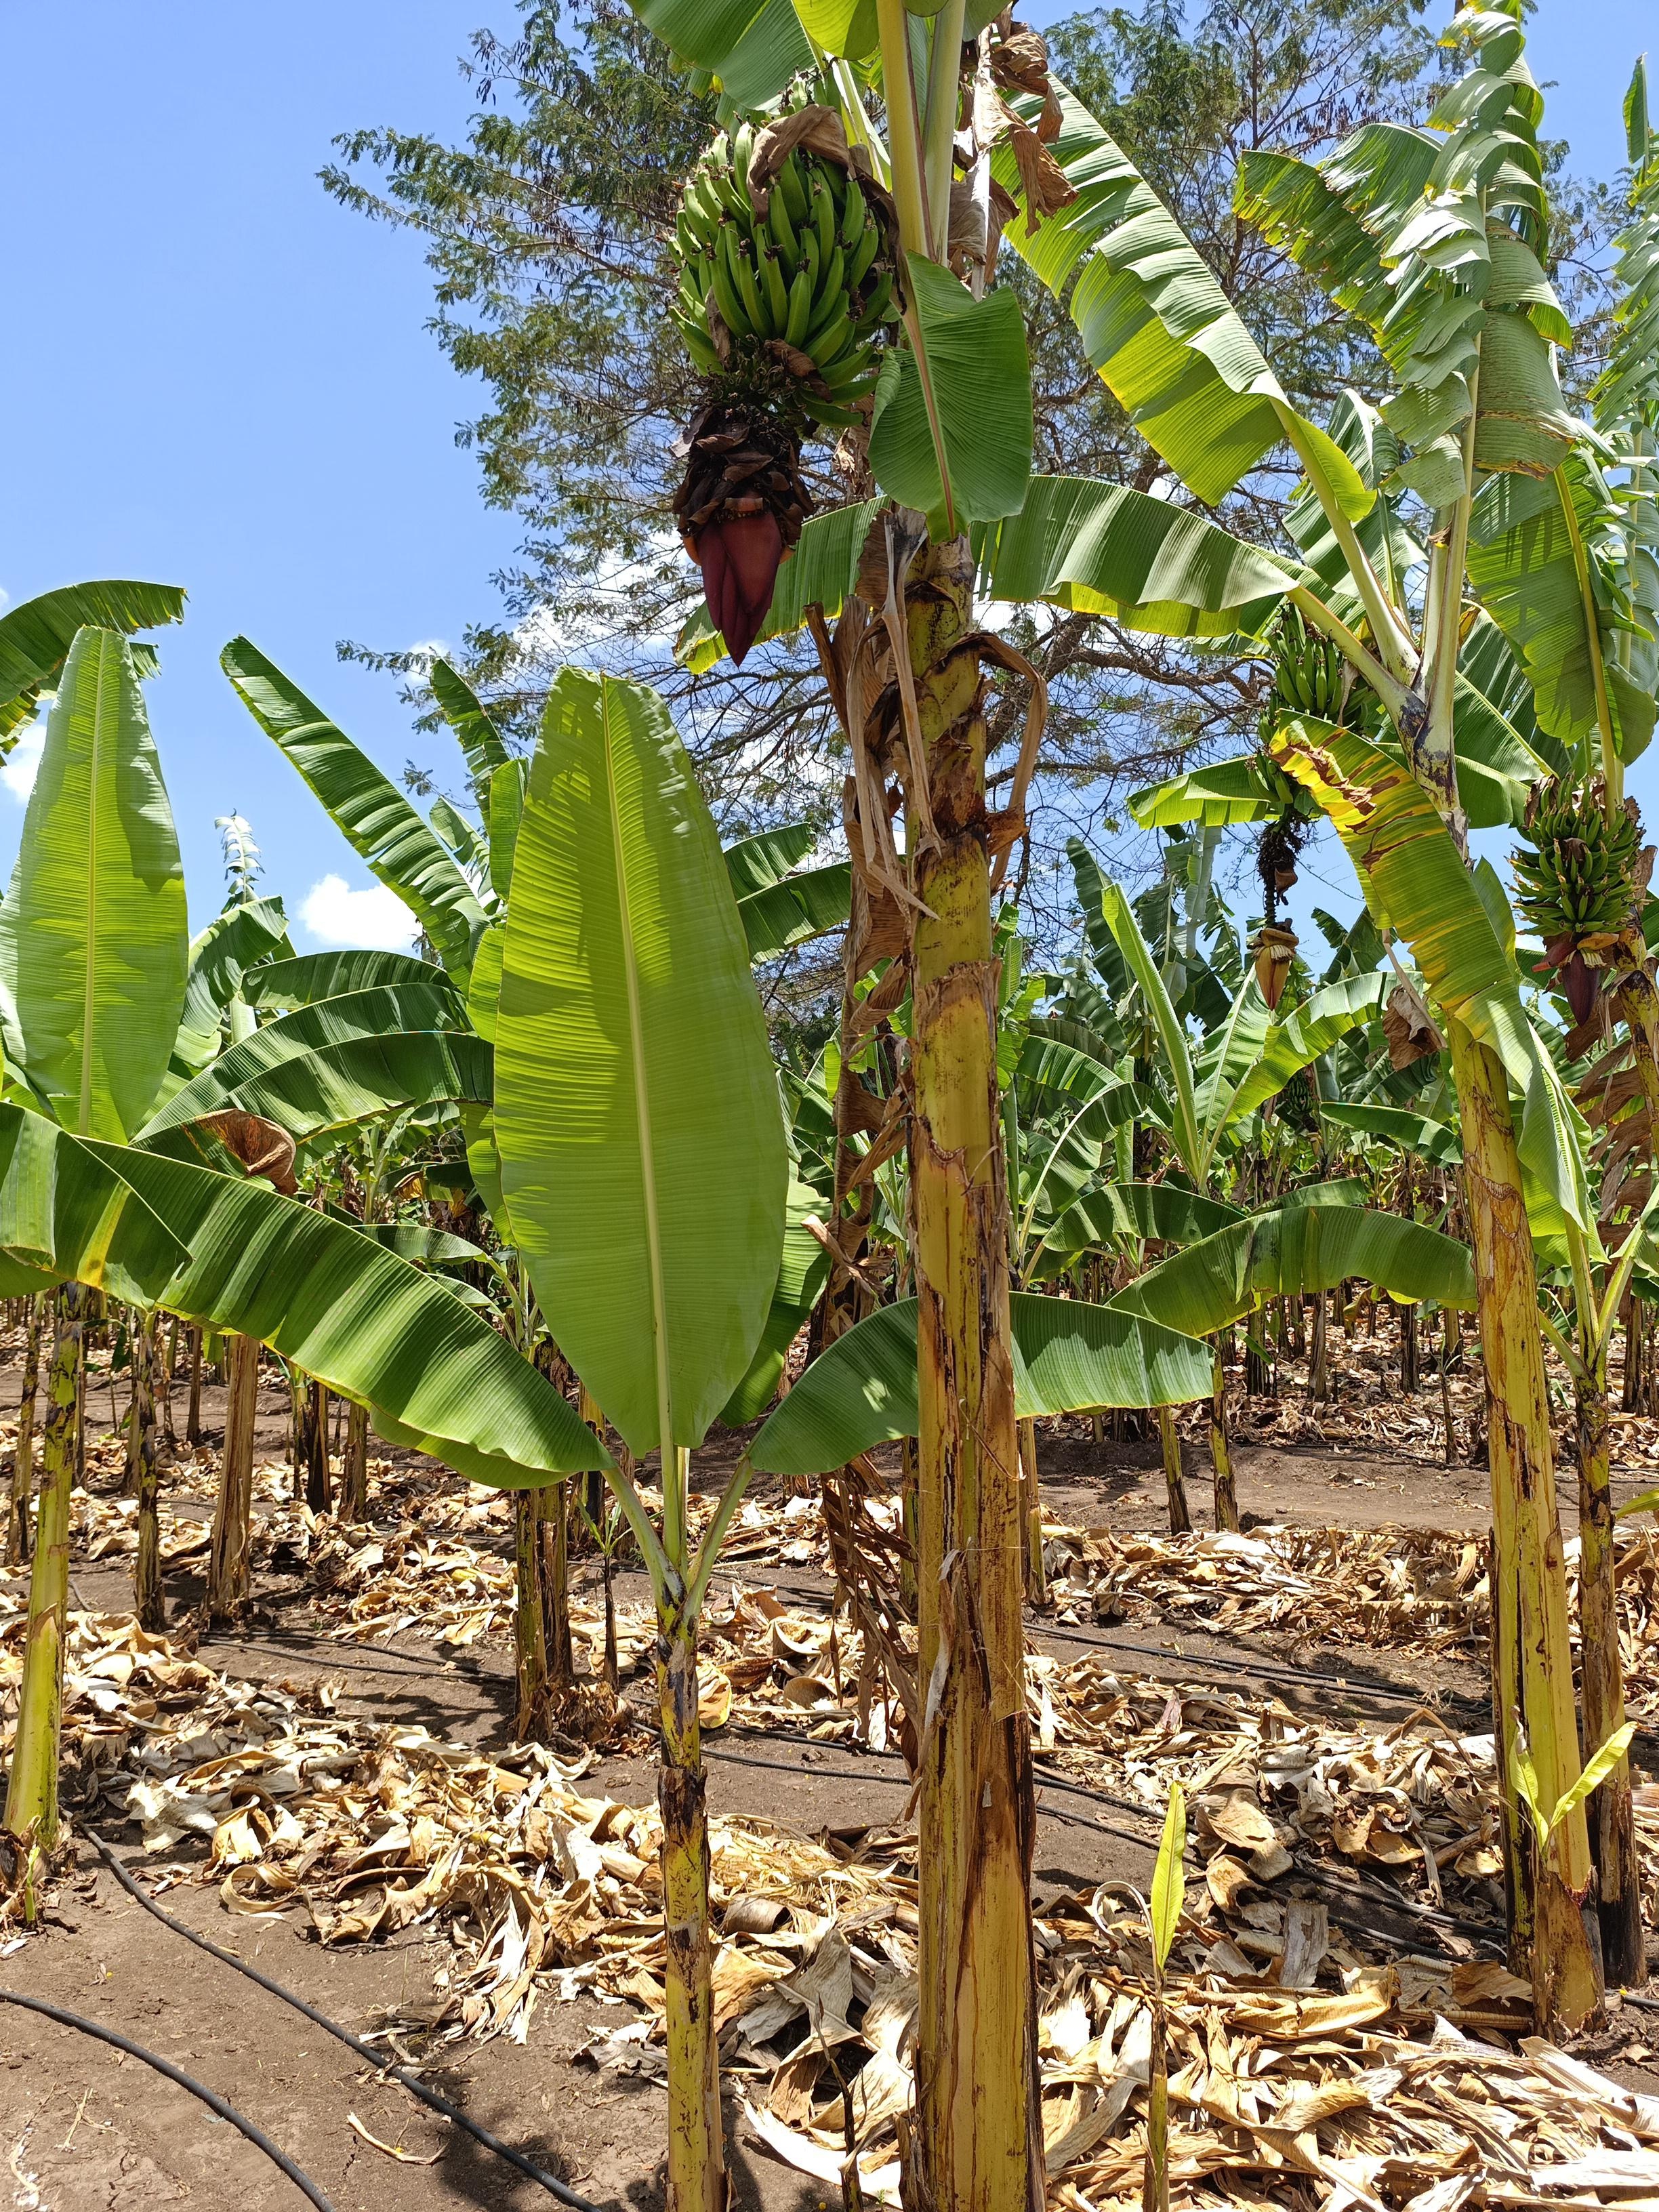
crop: banana
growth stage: development fruit
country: Tanzania
